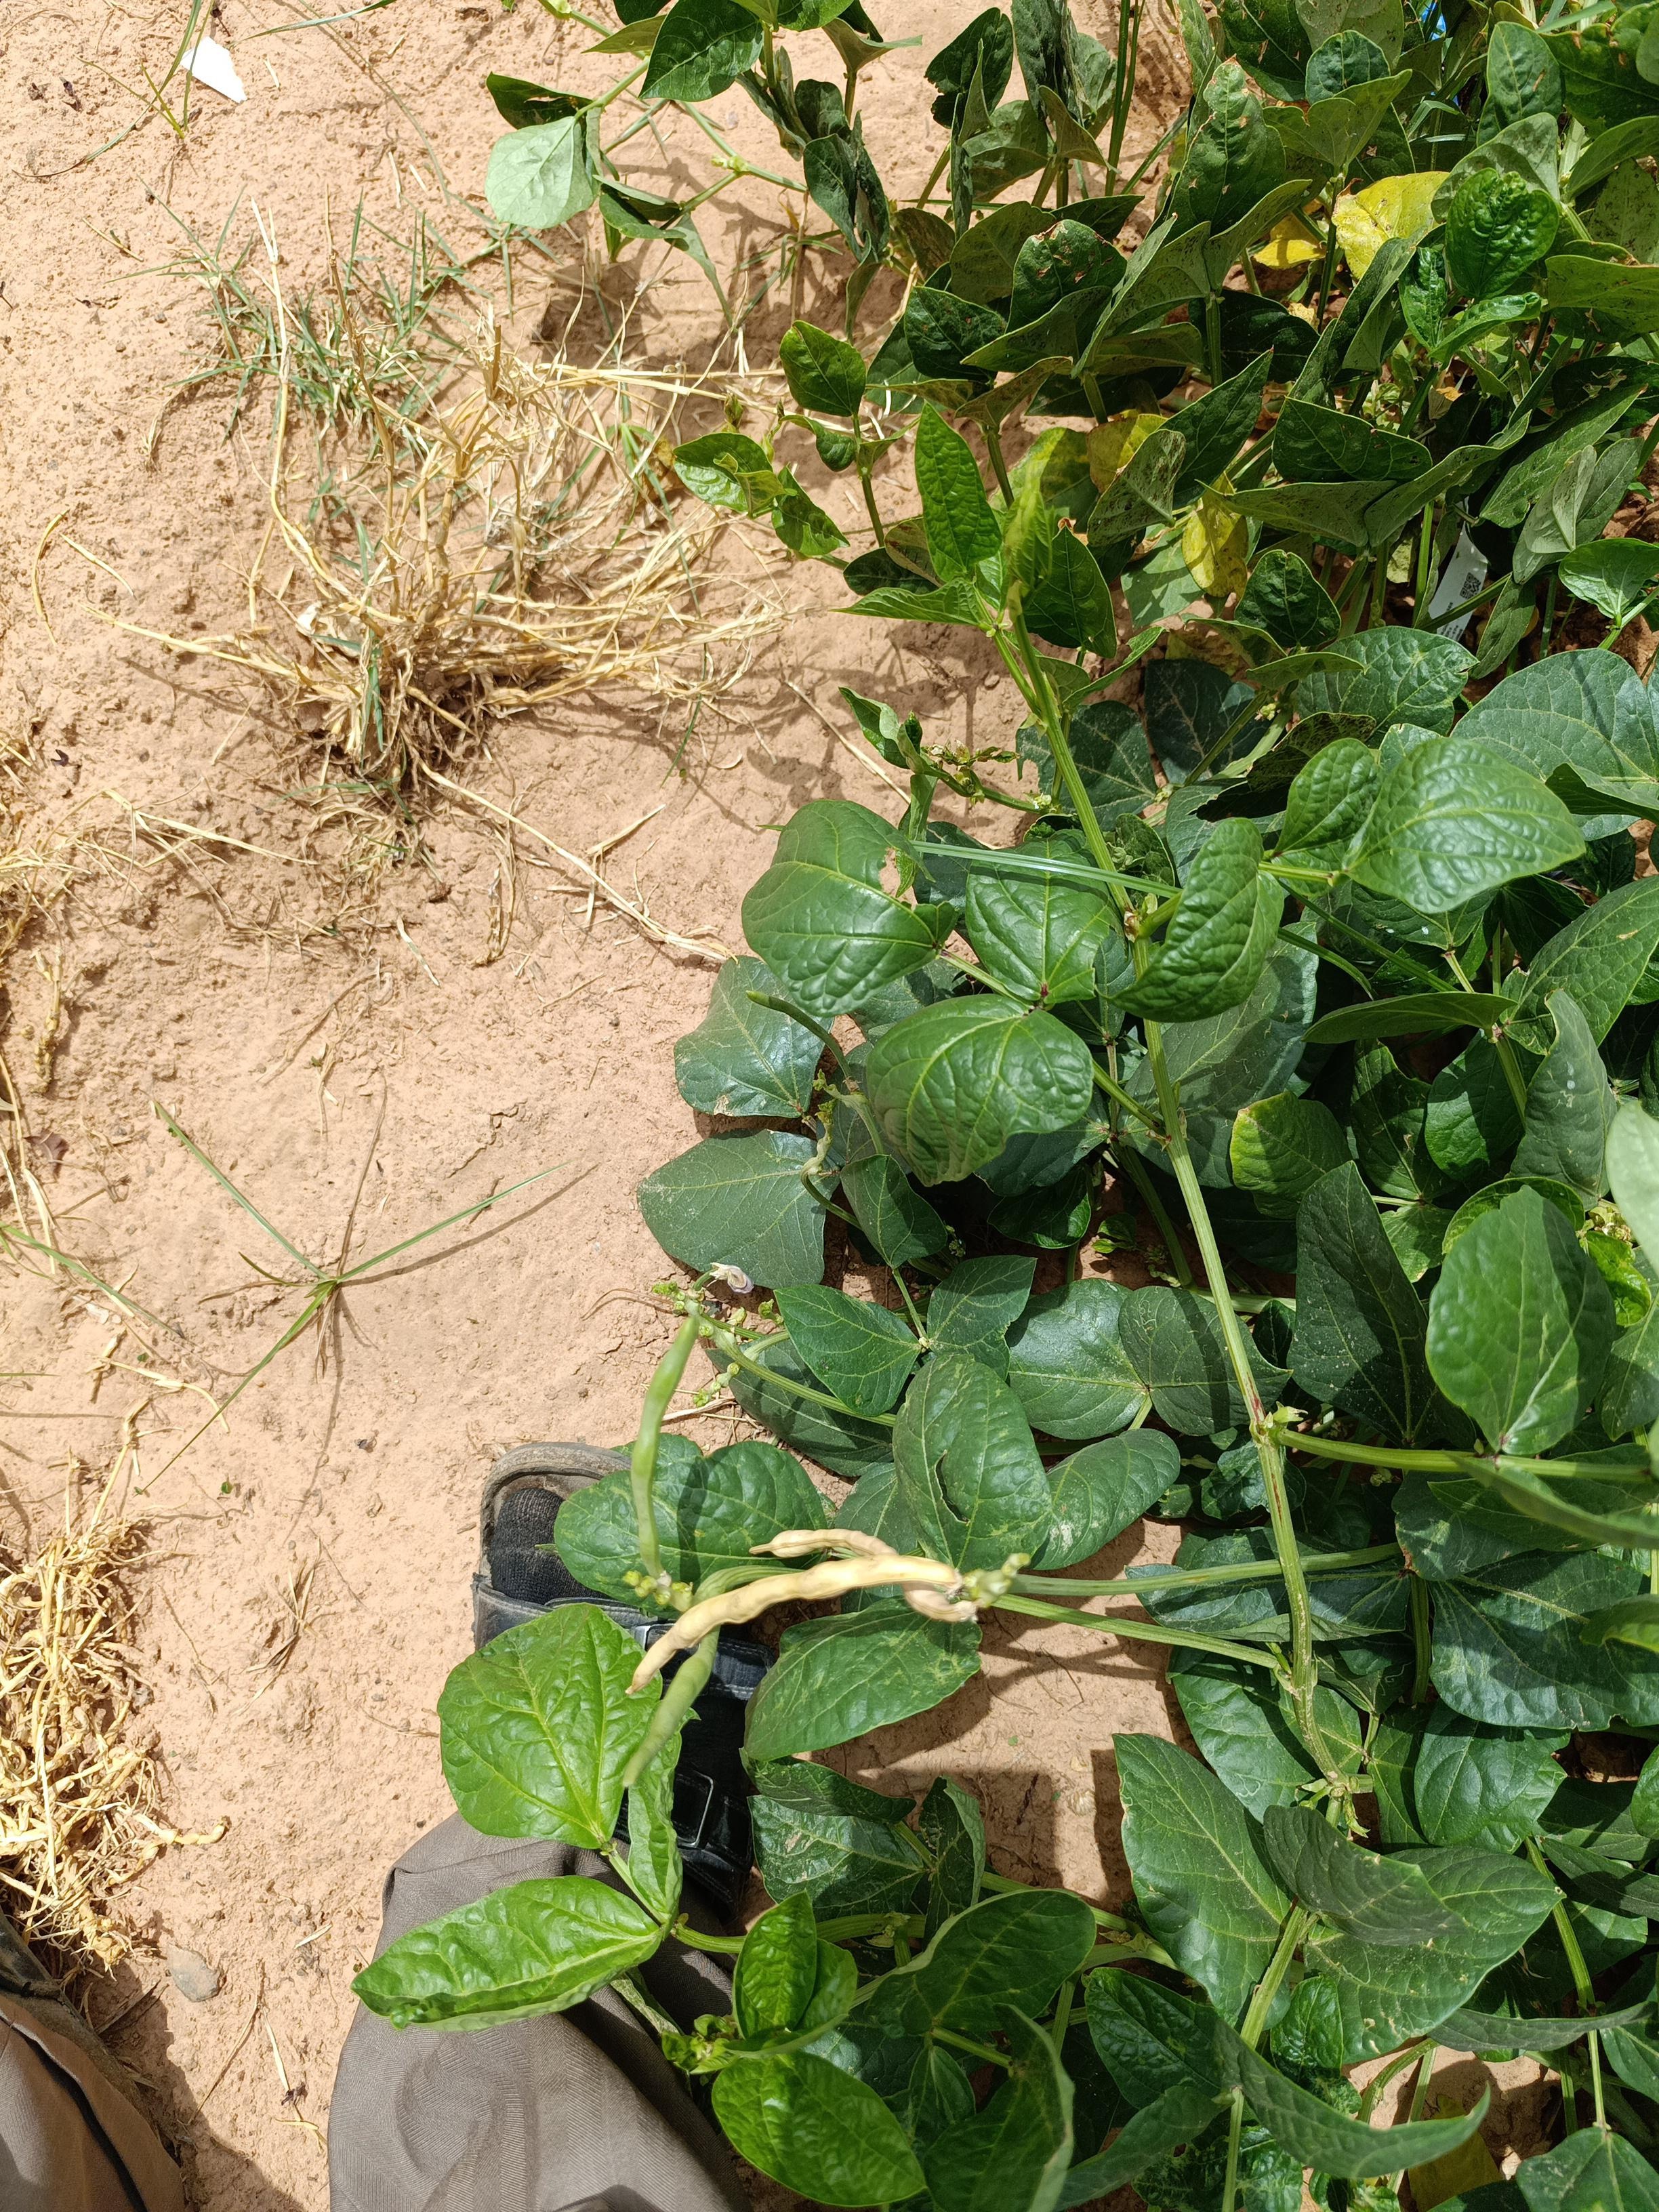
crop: cowpea
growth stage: development pod
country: Nigeria
